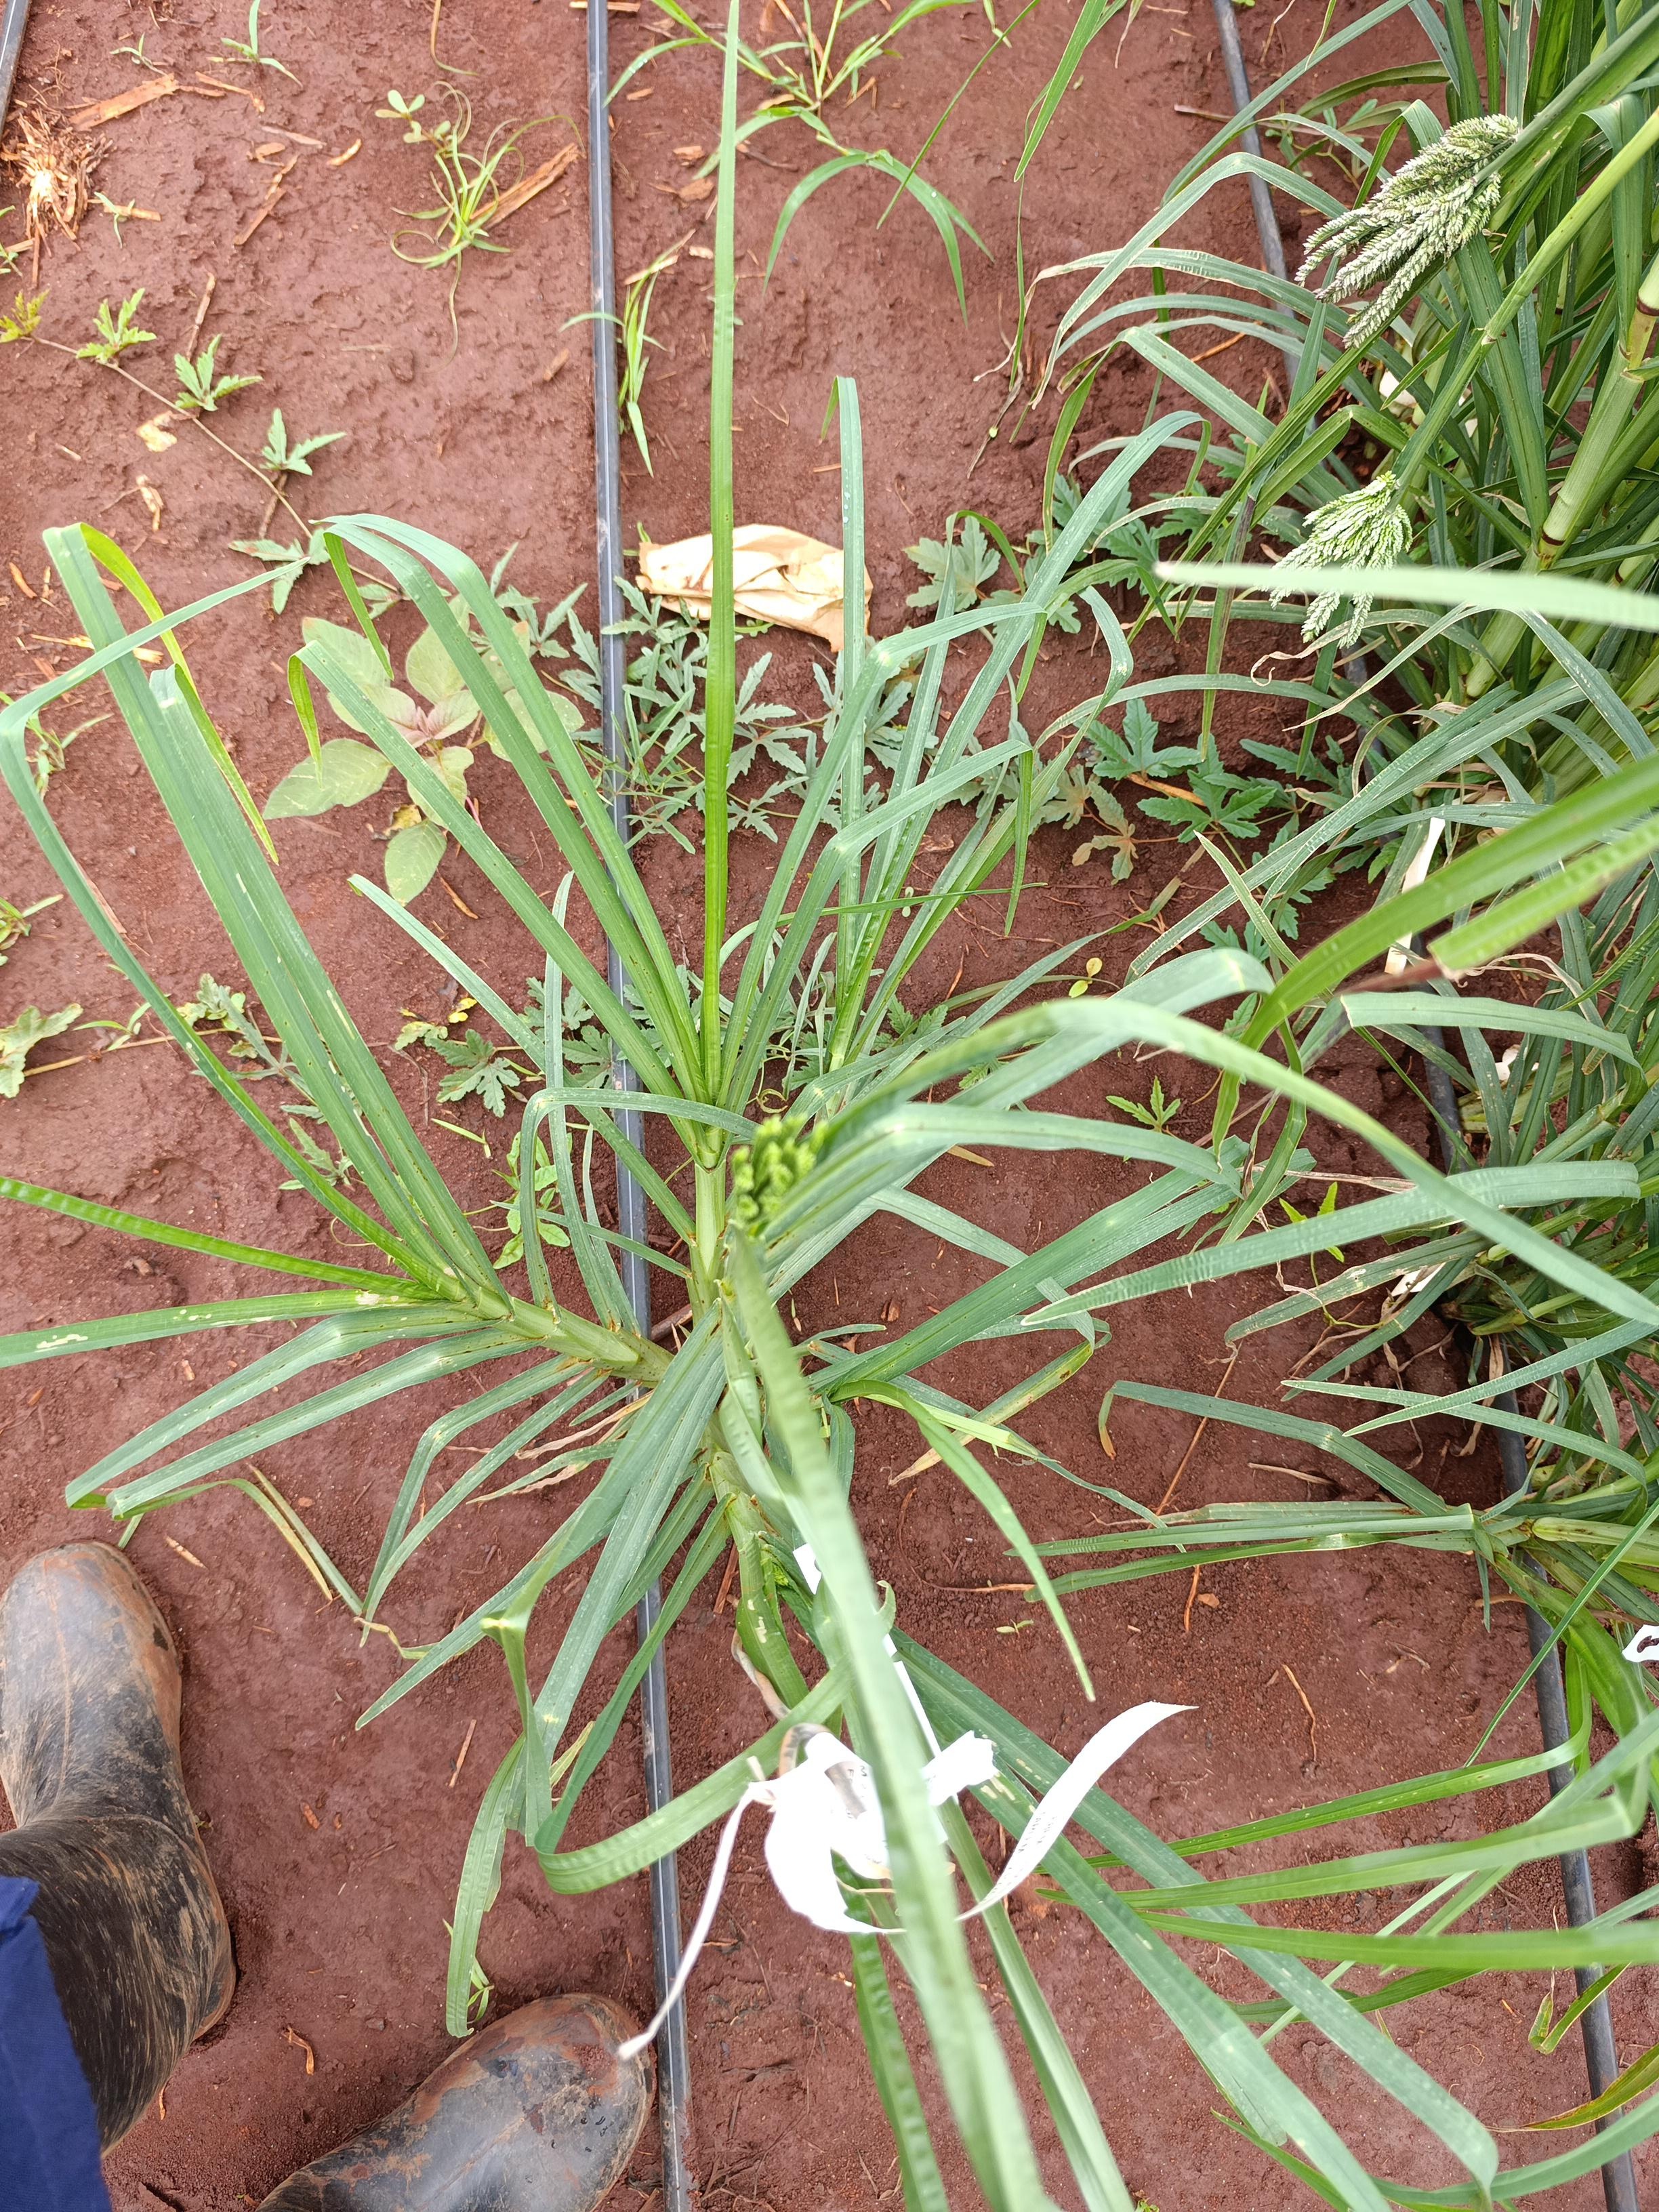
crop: finger millet
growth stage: flowering
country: Kenya
